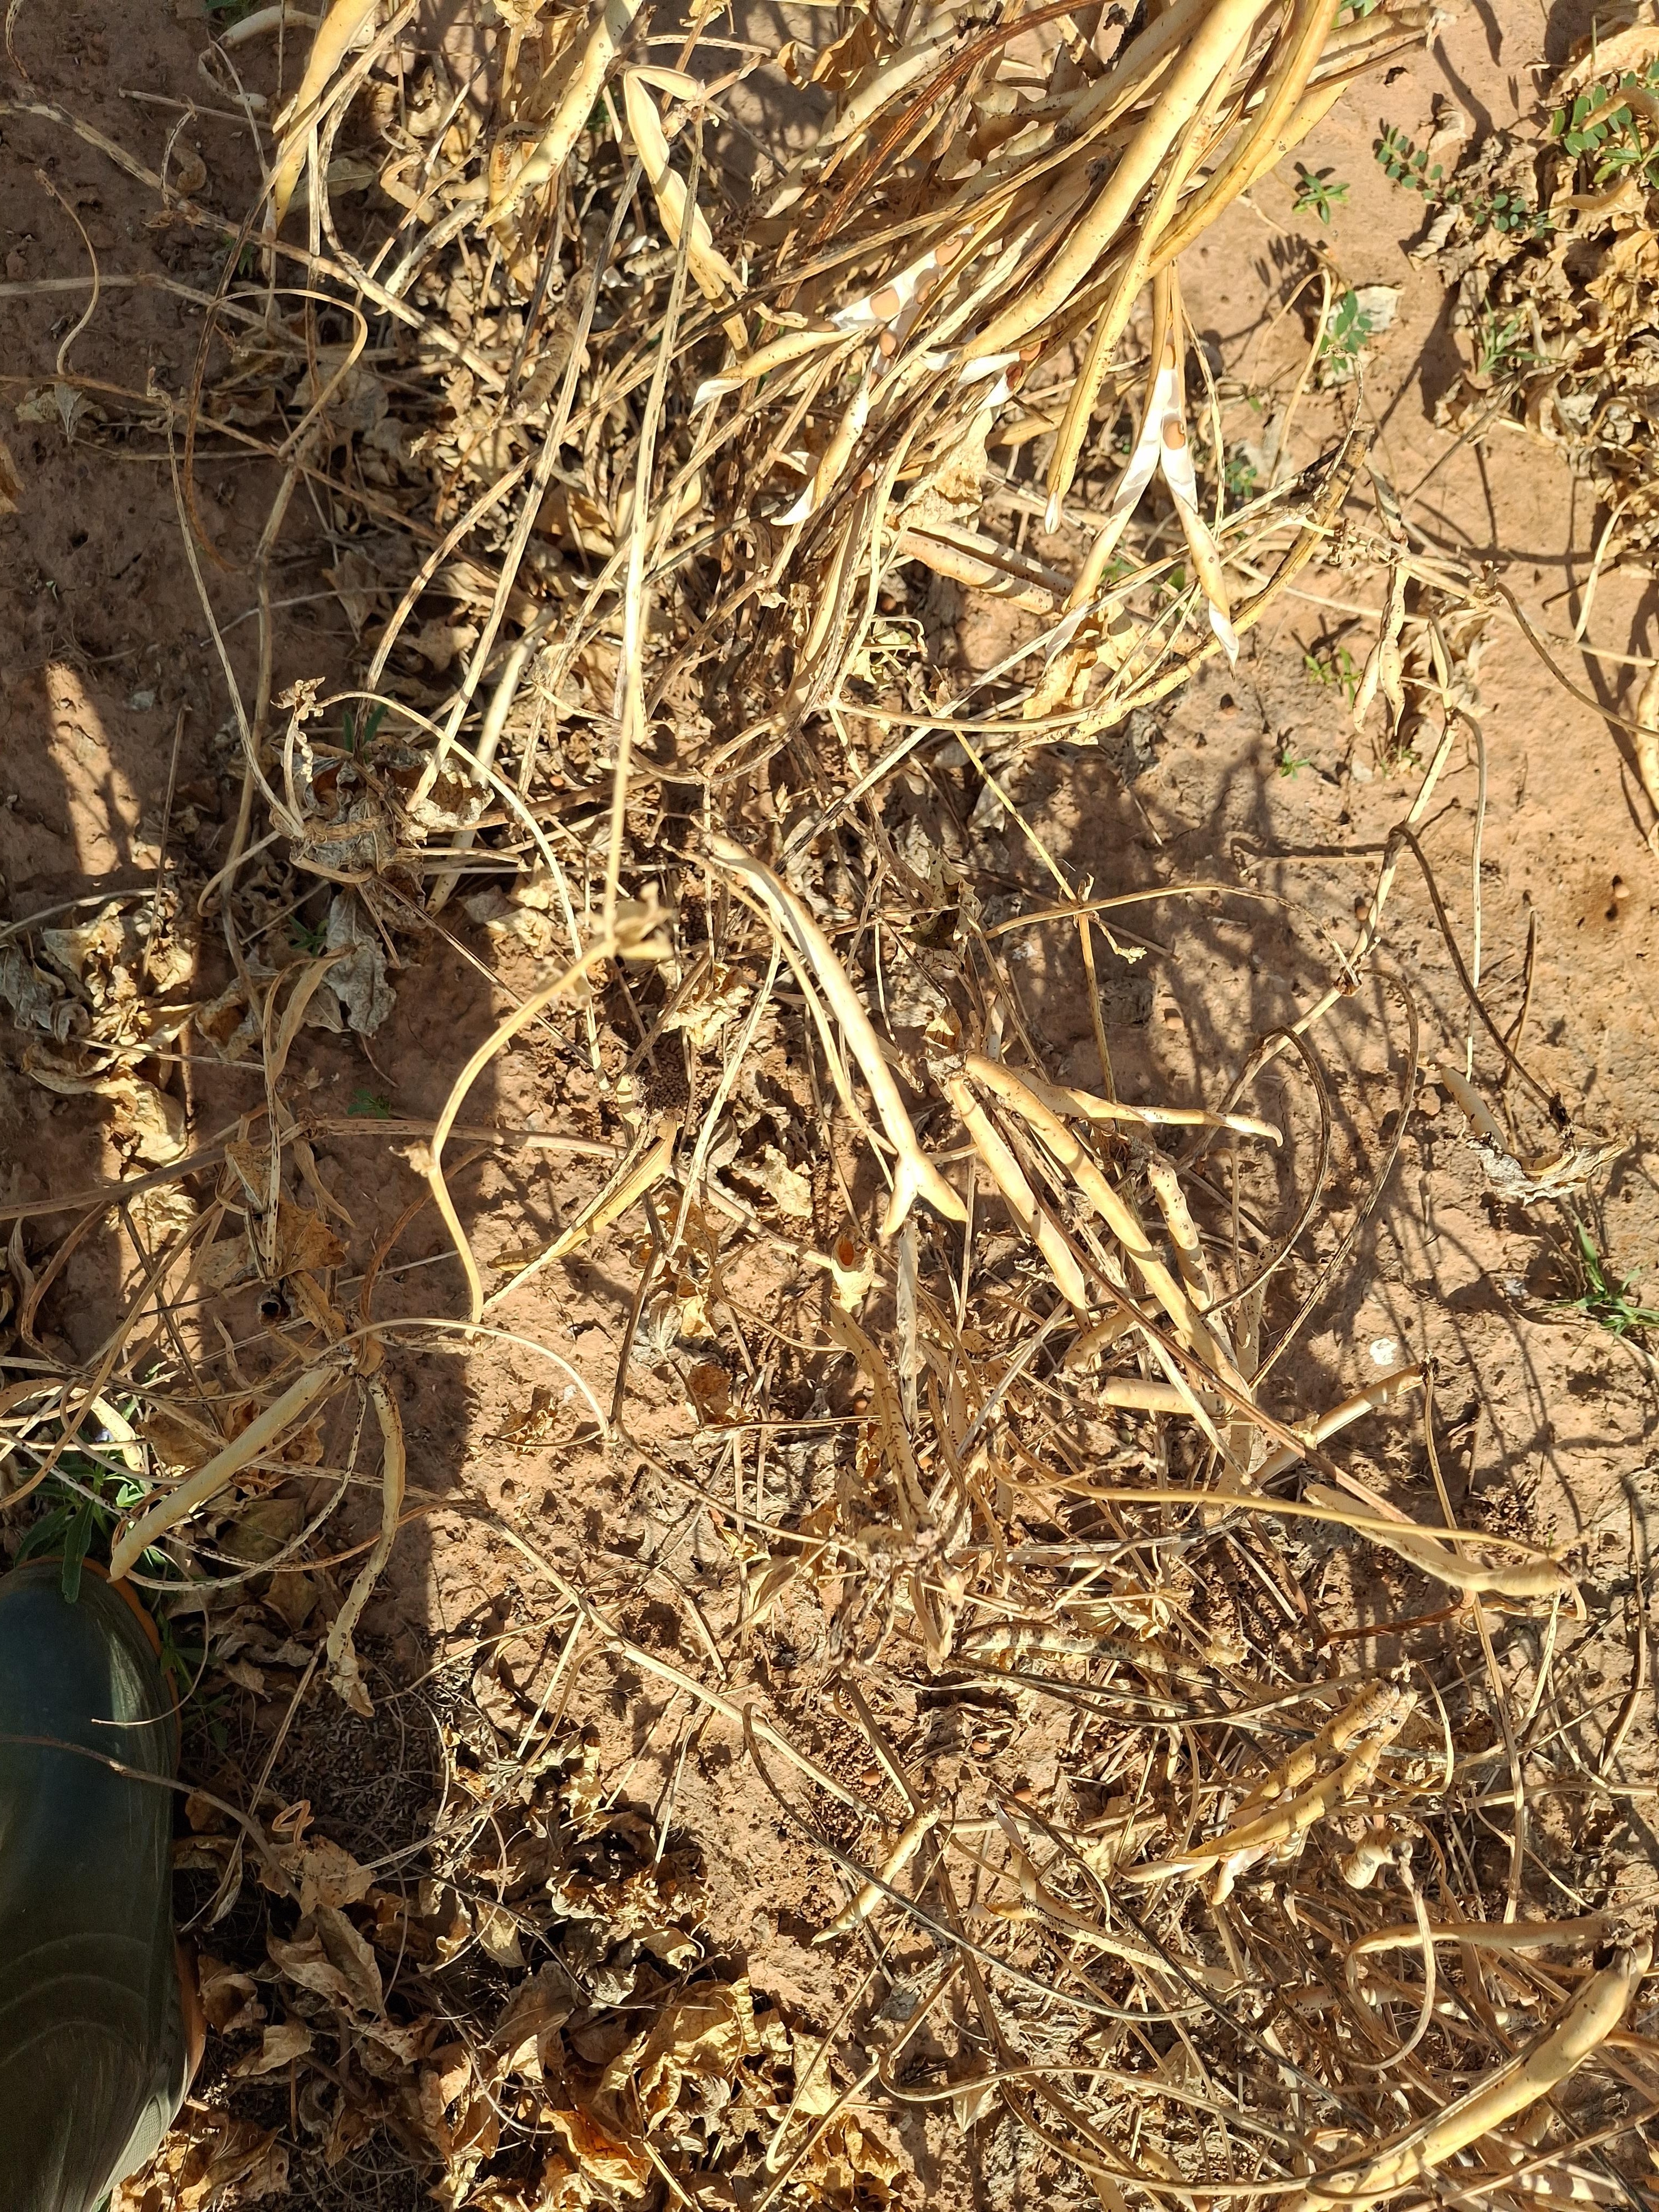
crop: cowpea
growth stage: maturity
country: Nigeria
